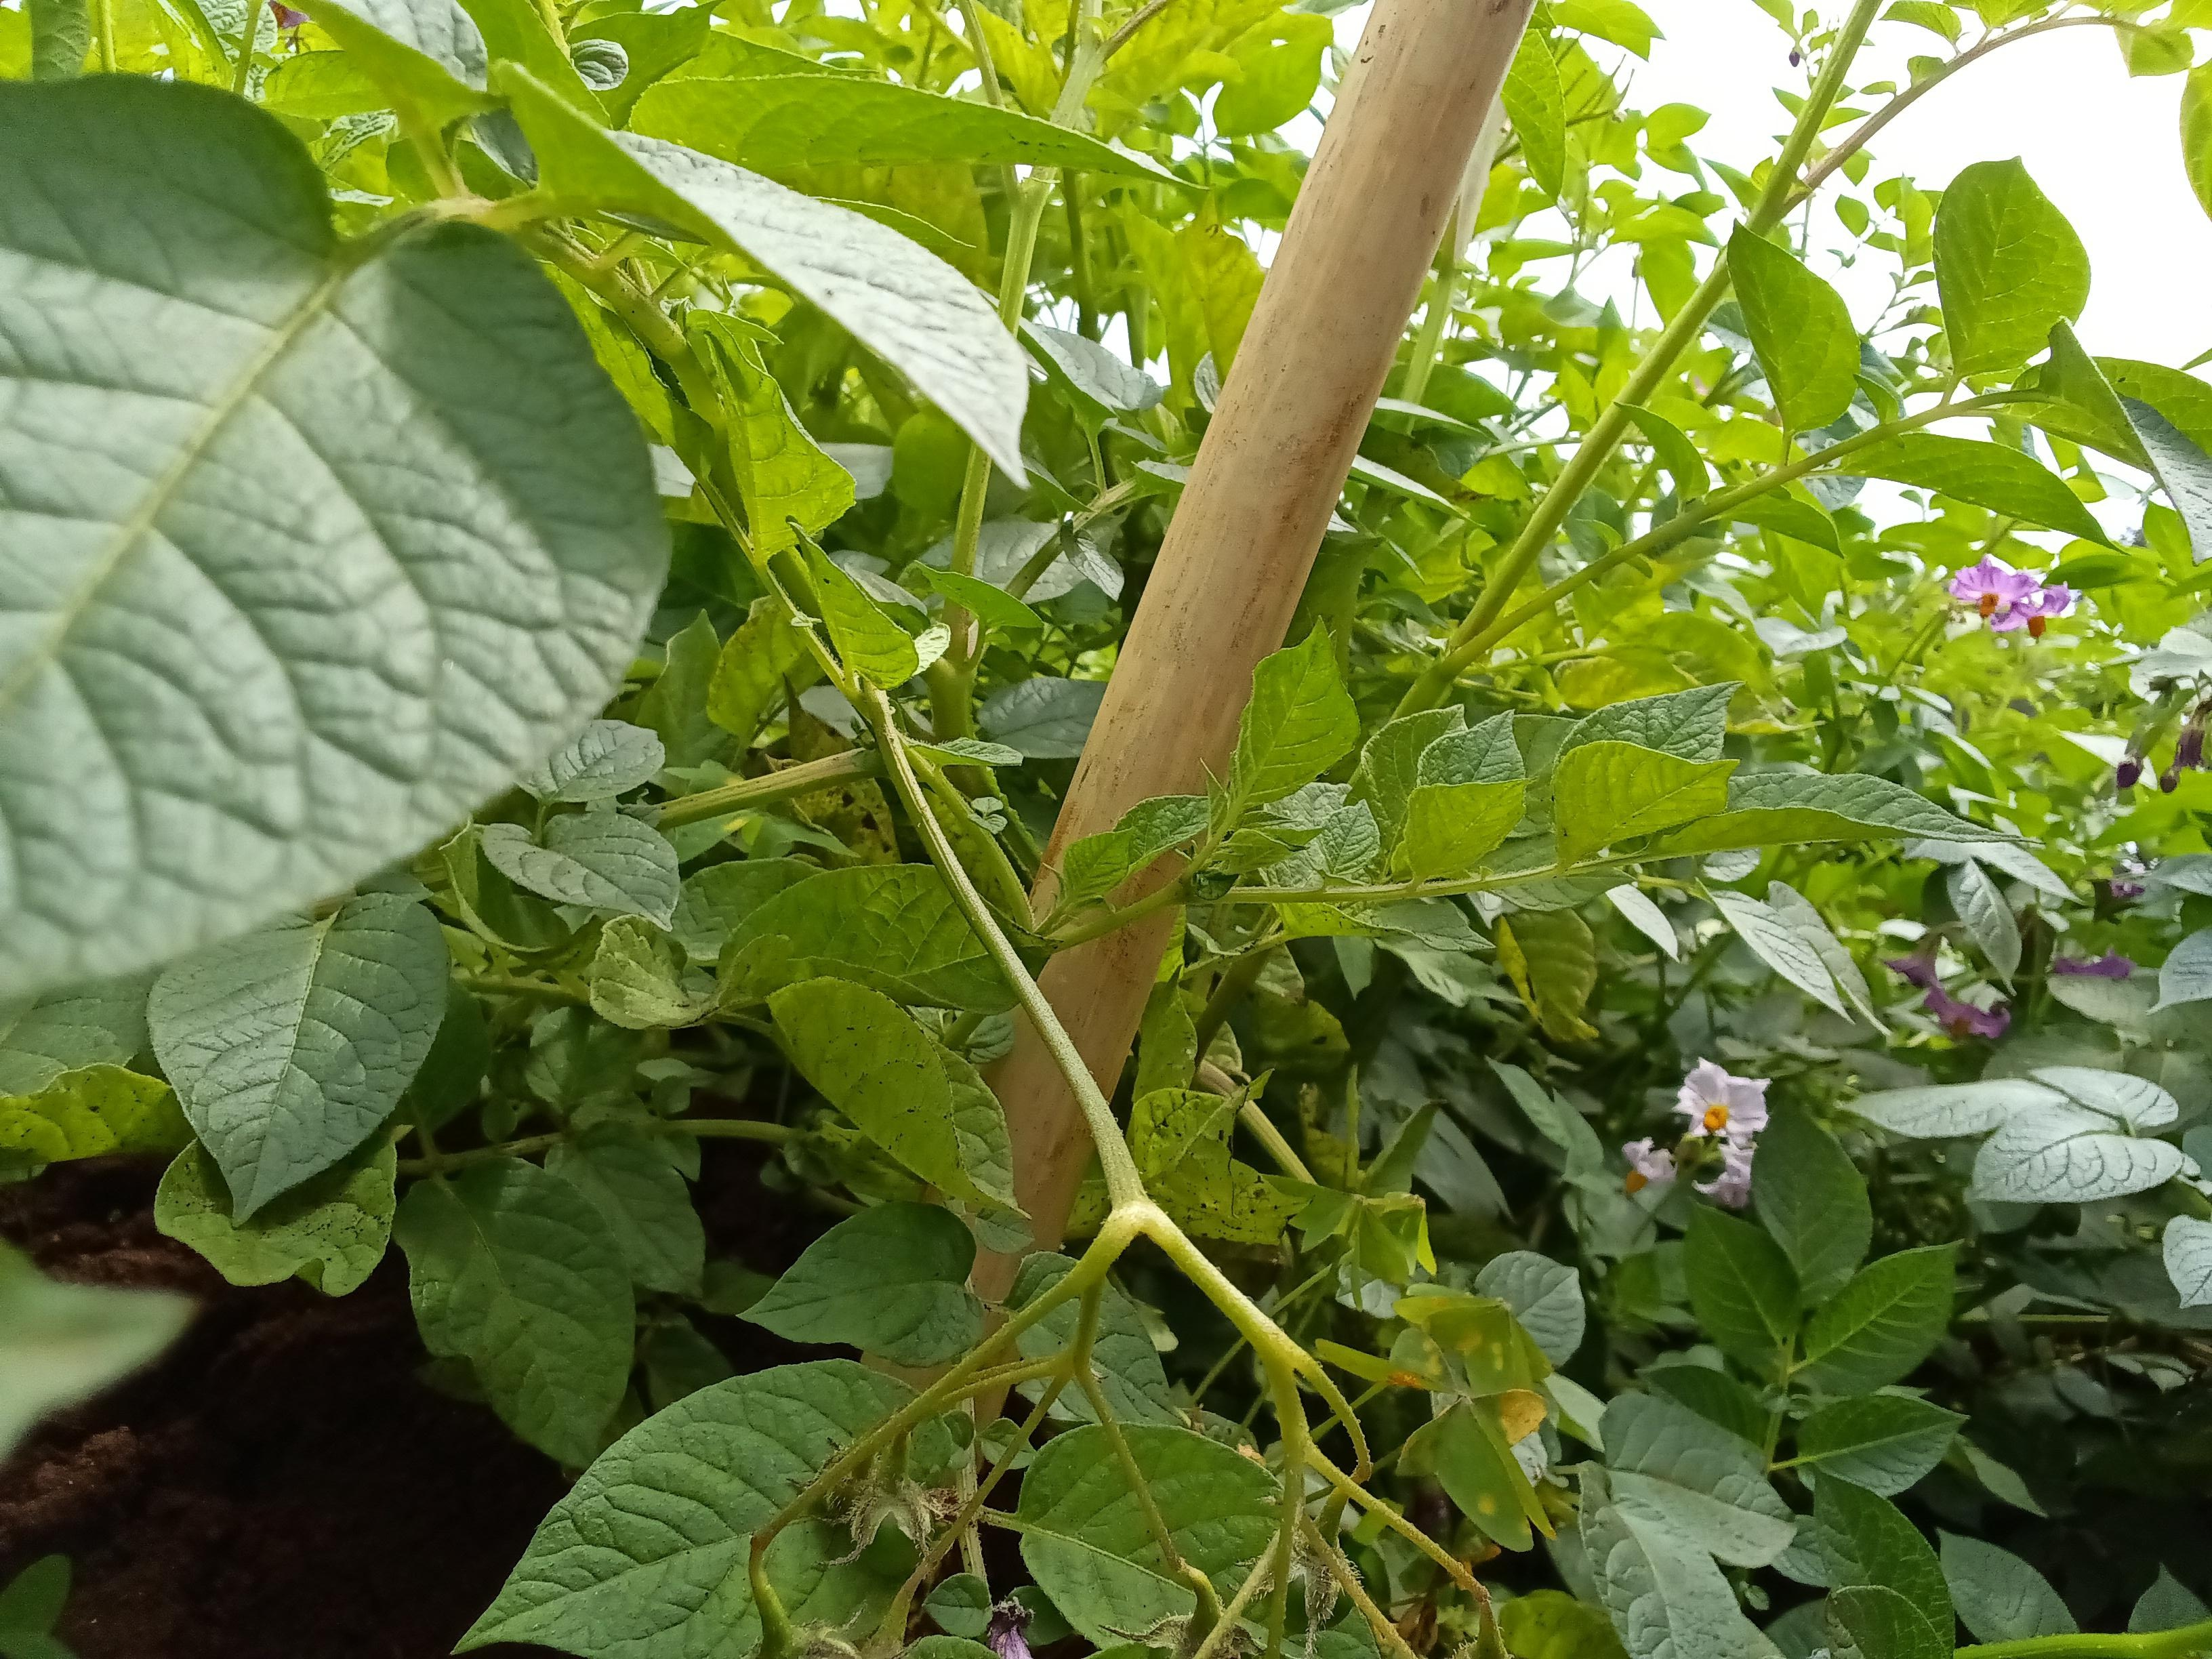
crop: potato
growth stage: maturity
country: Kenya
